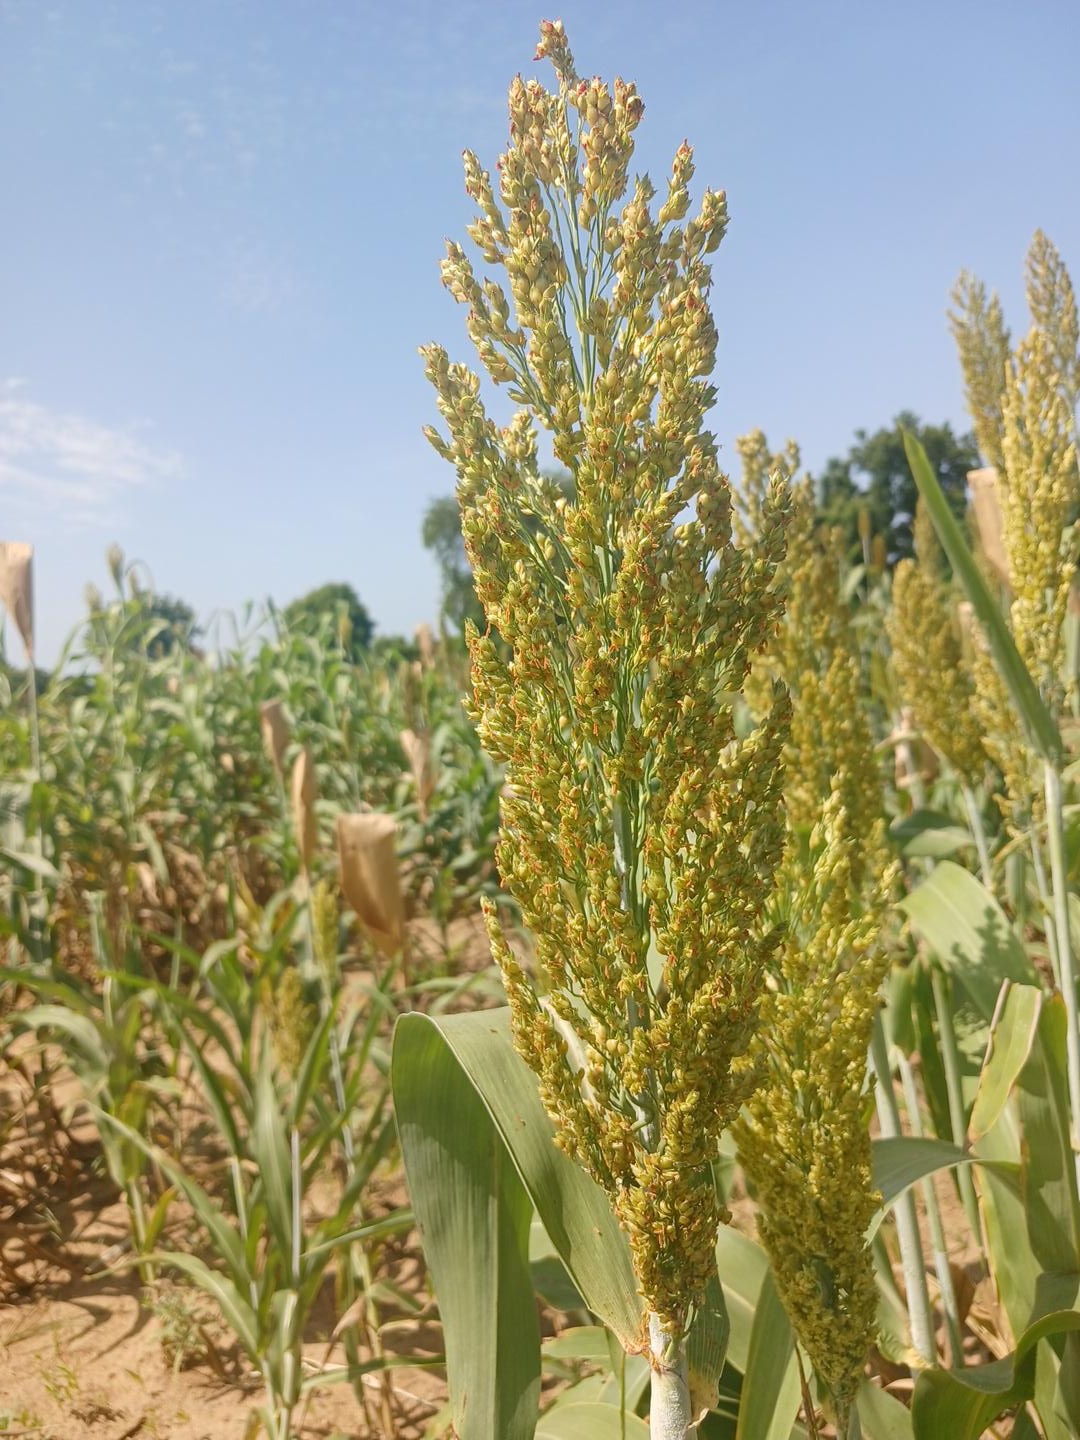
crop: sorghum
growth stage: filling grain
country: Senegal
